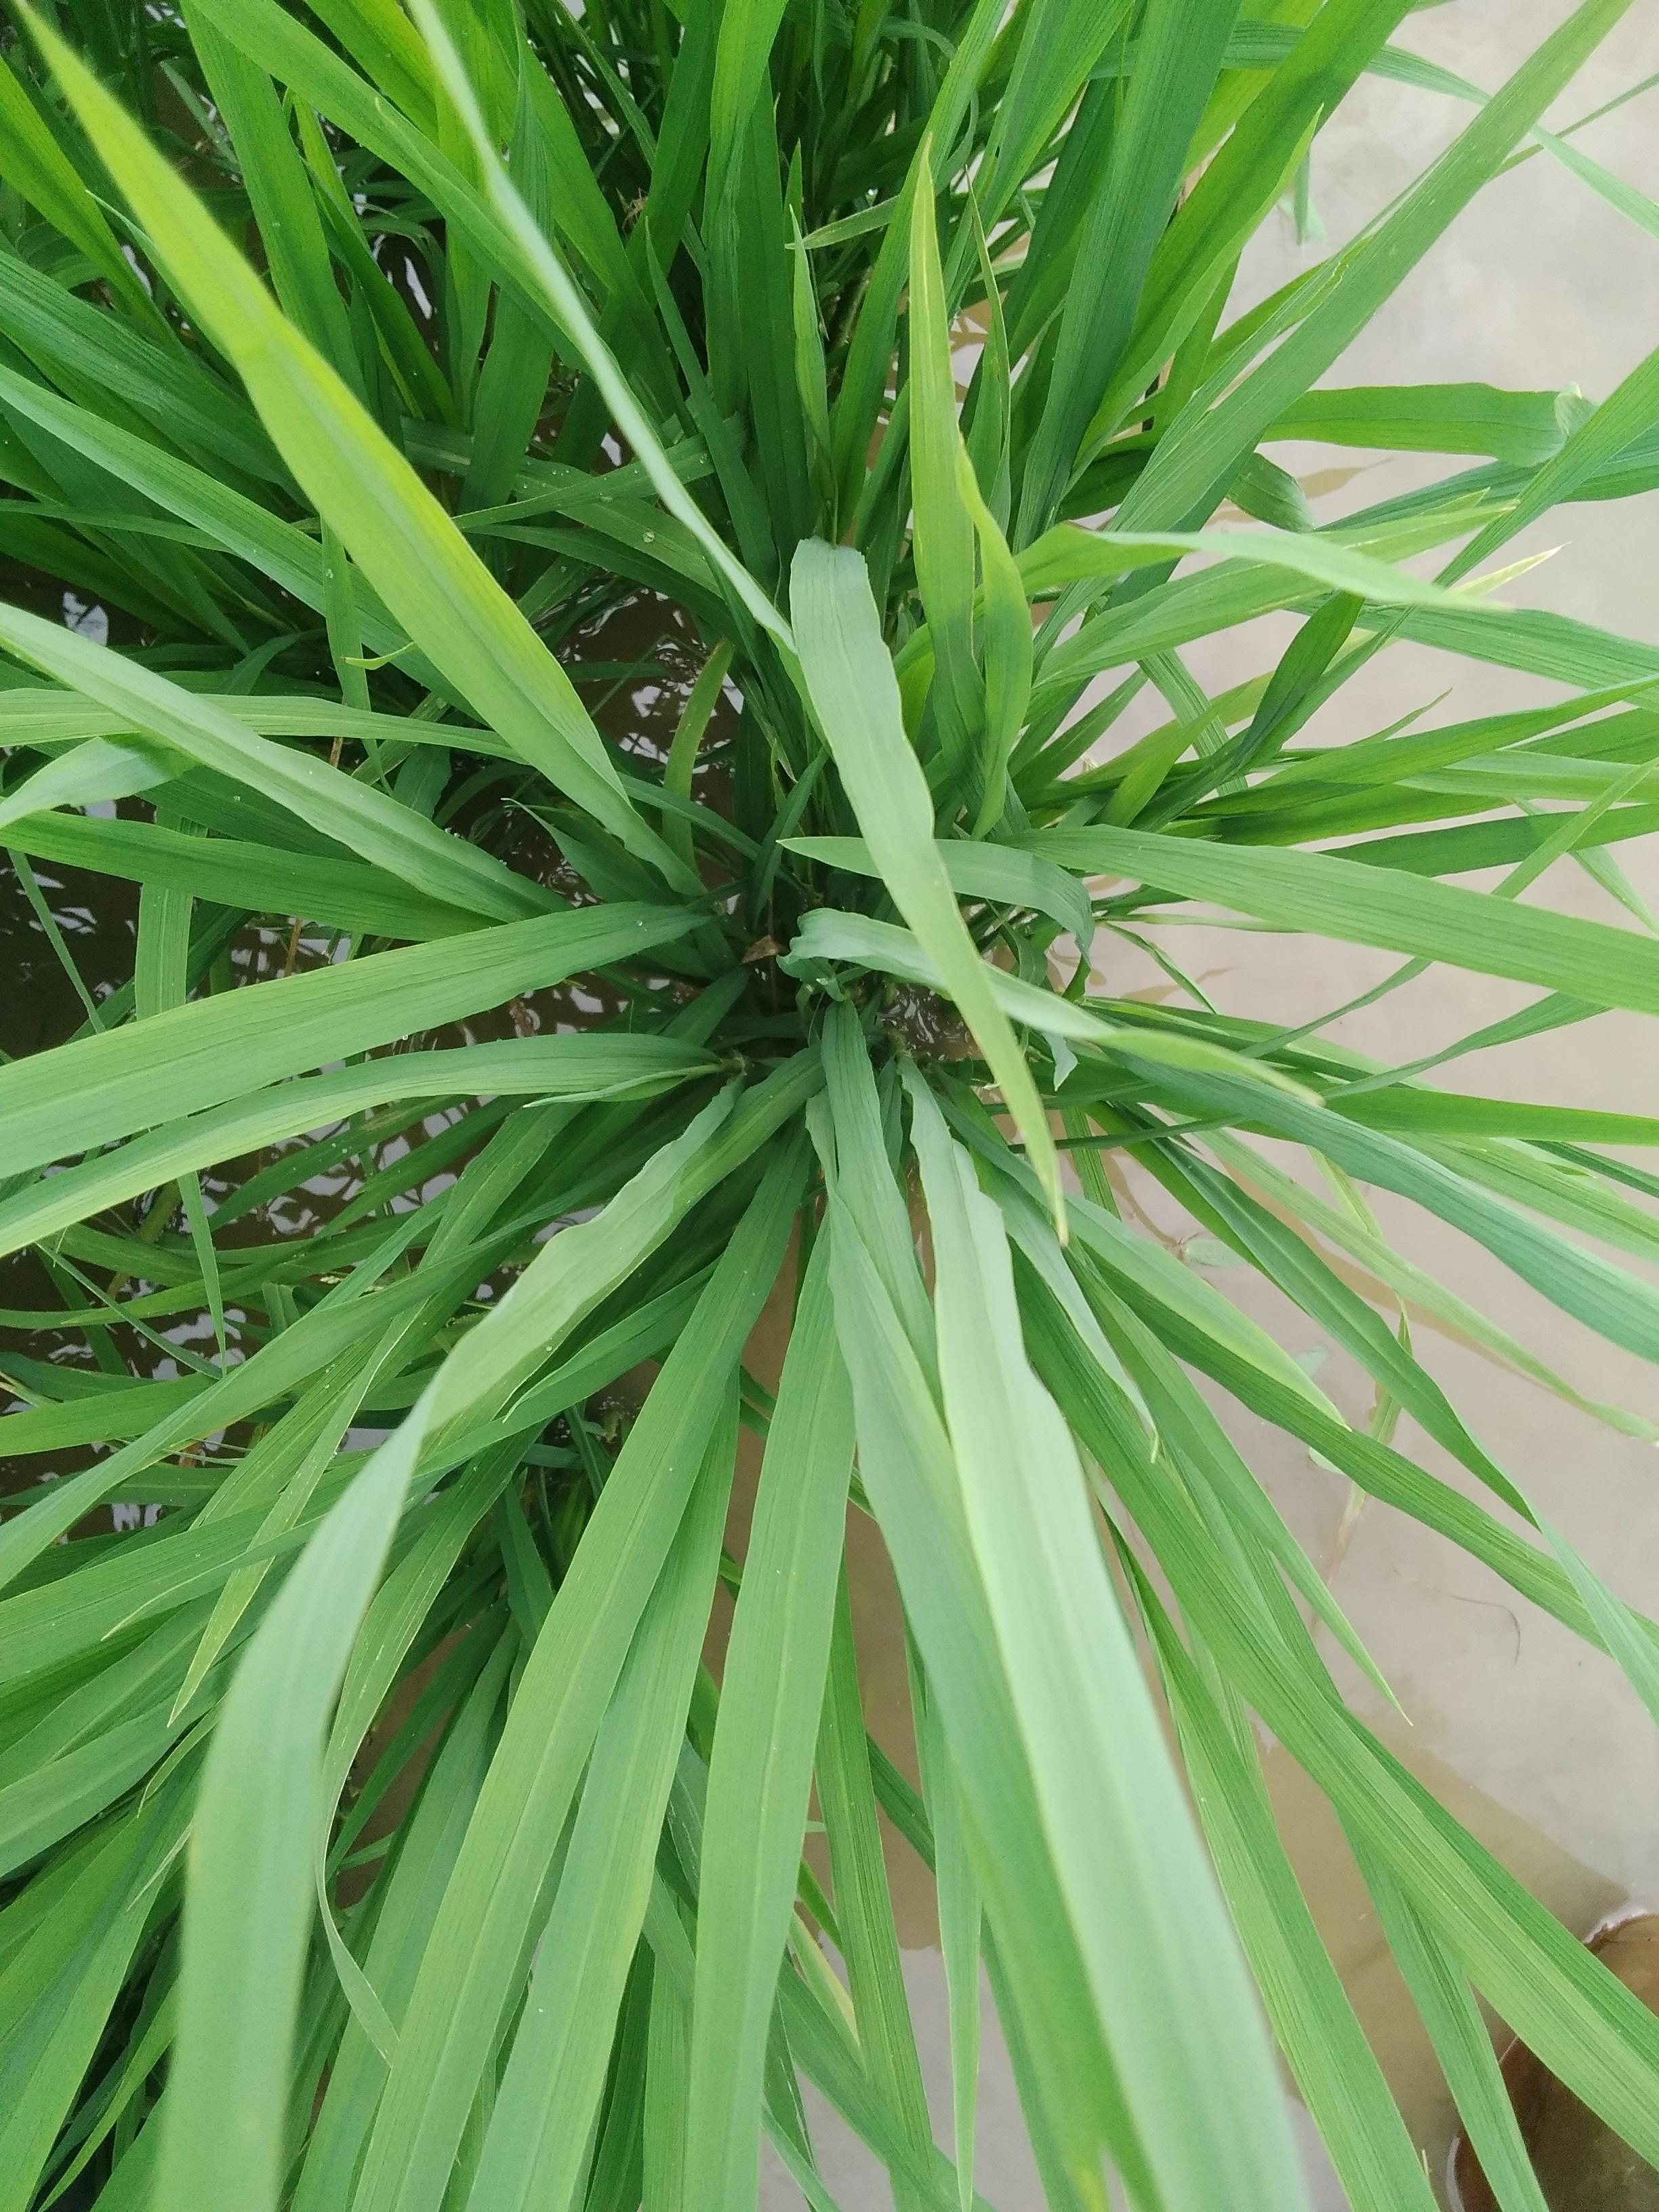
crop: rice
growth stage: elongation stem
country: Nigeria
